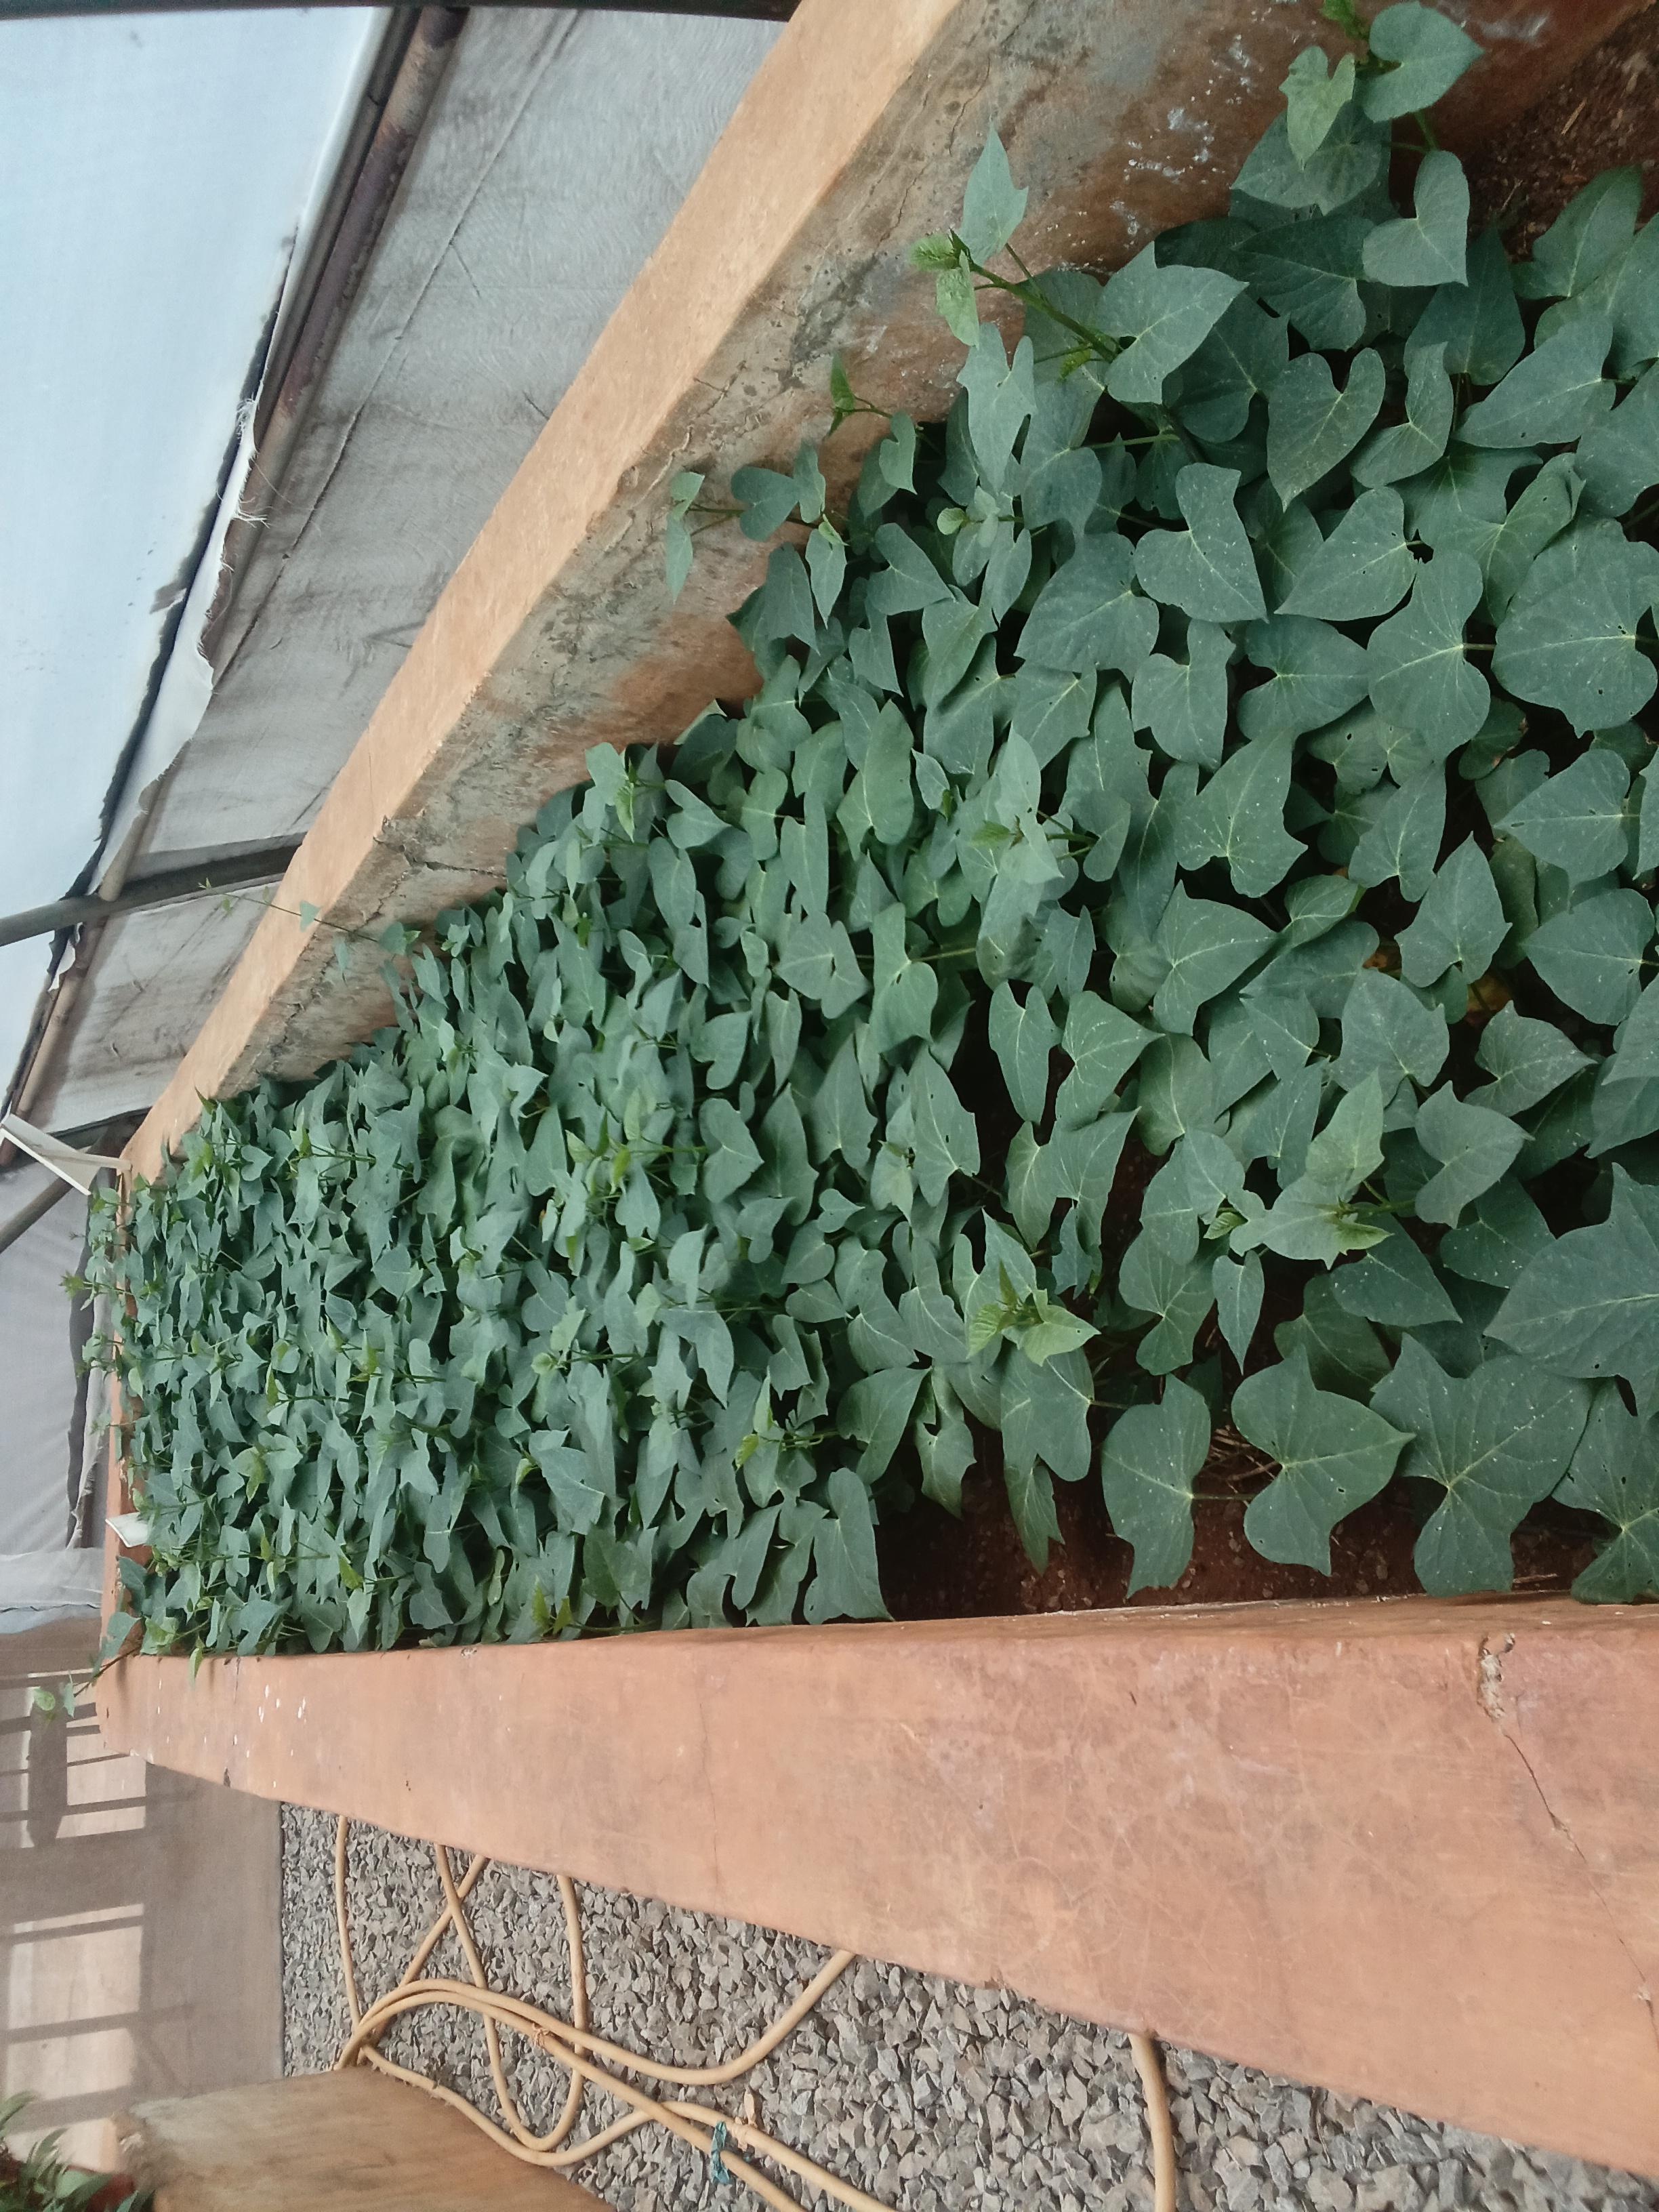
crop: sweet potato
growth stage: vegetative
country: Kenya
